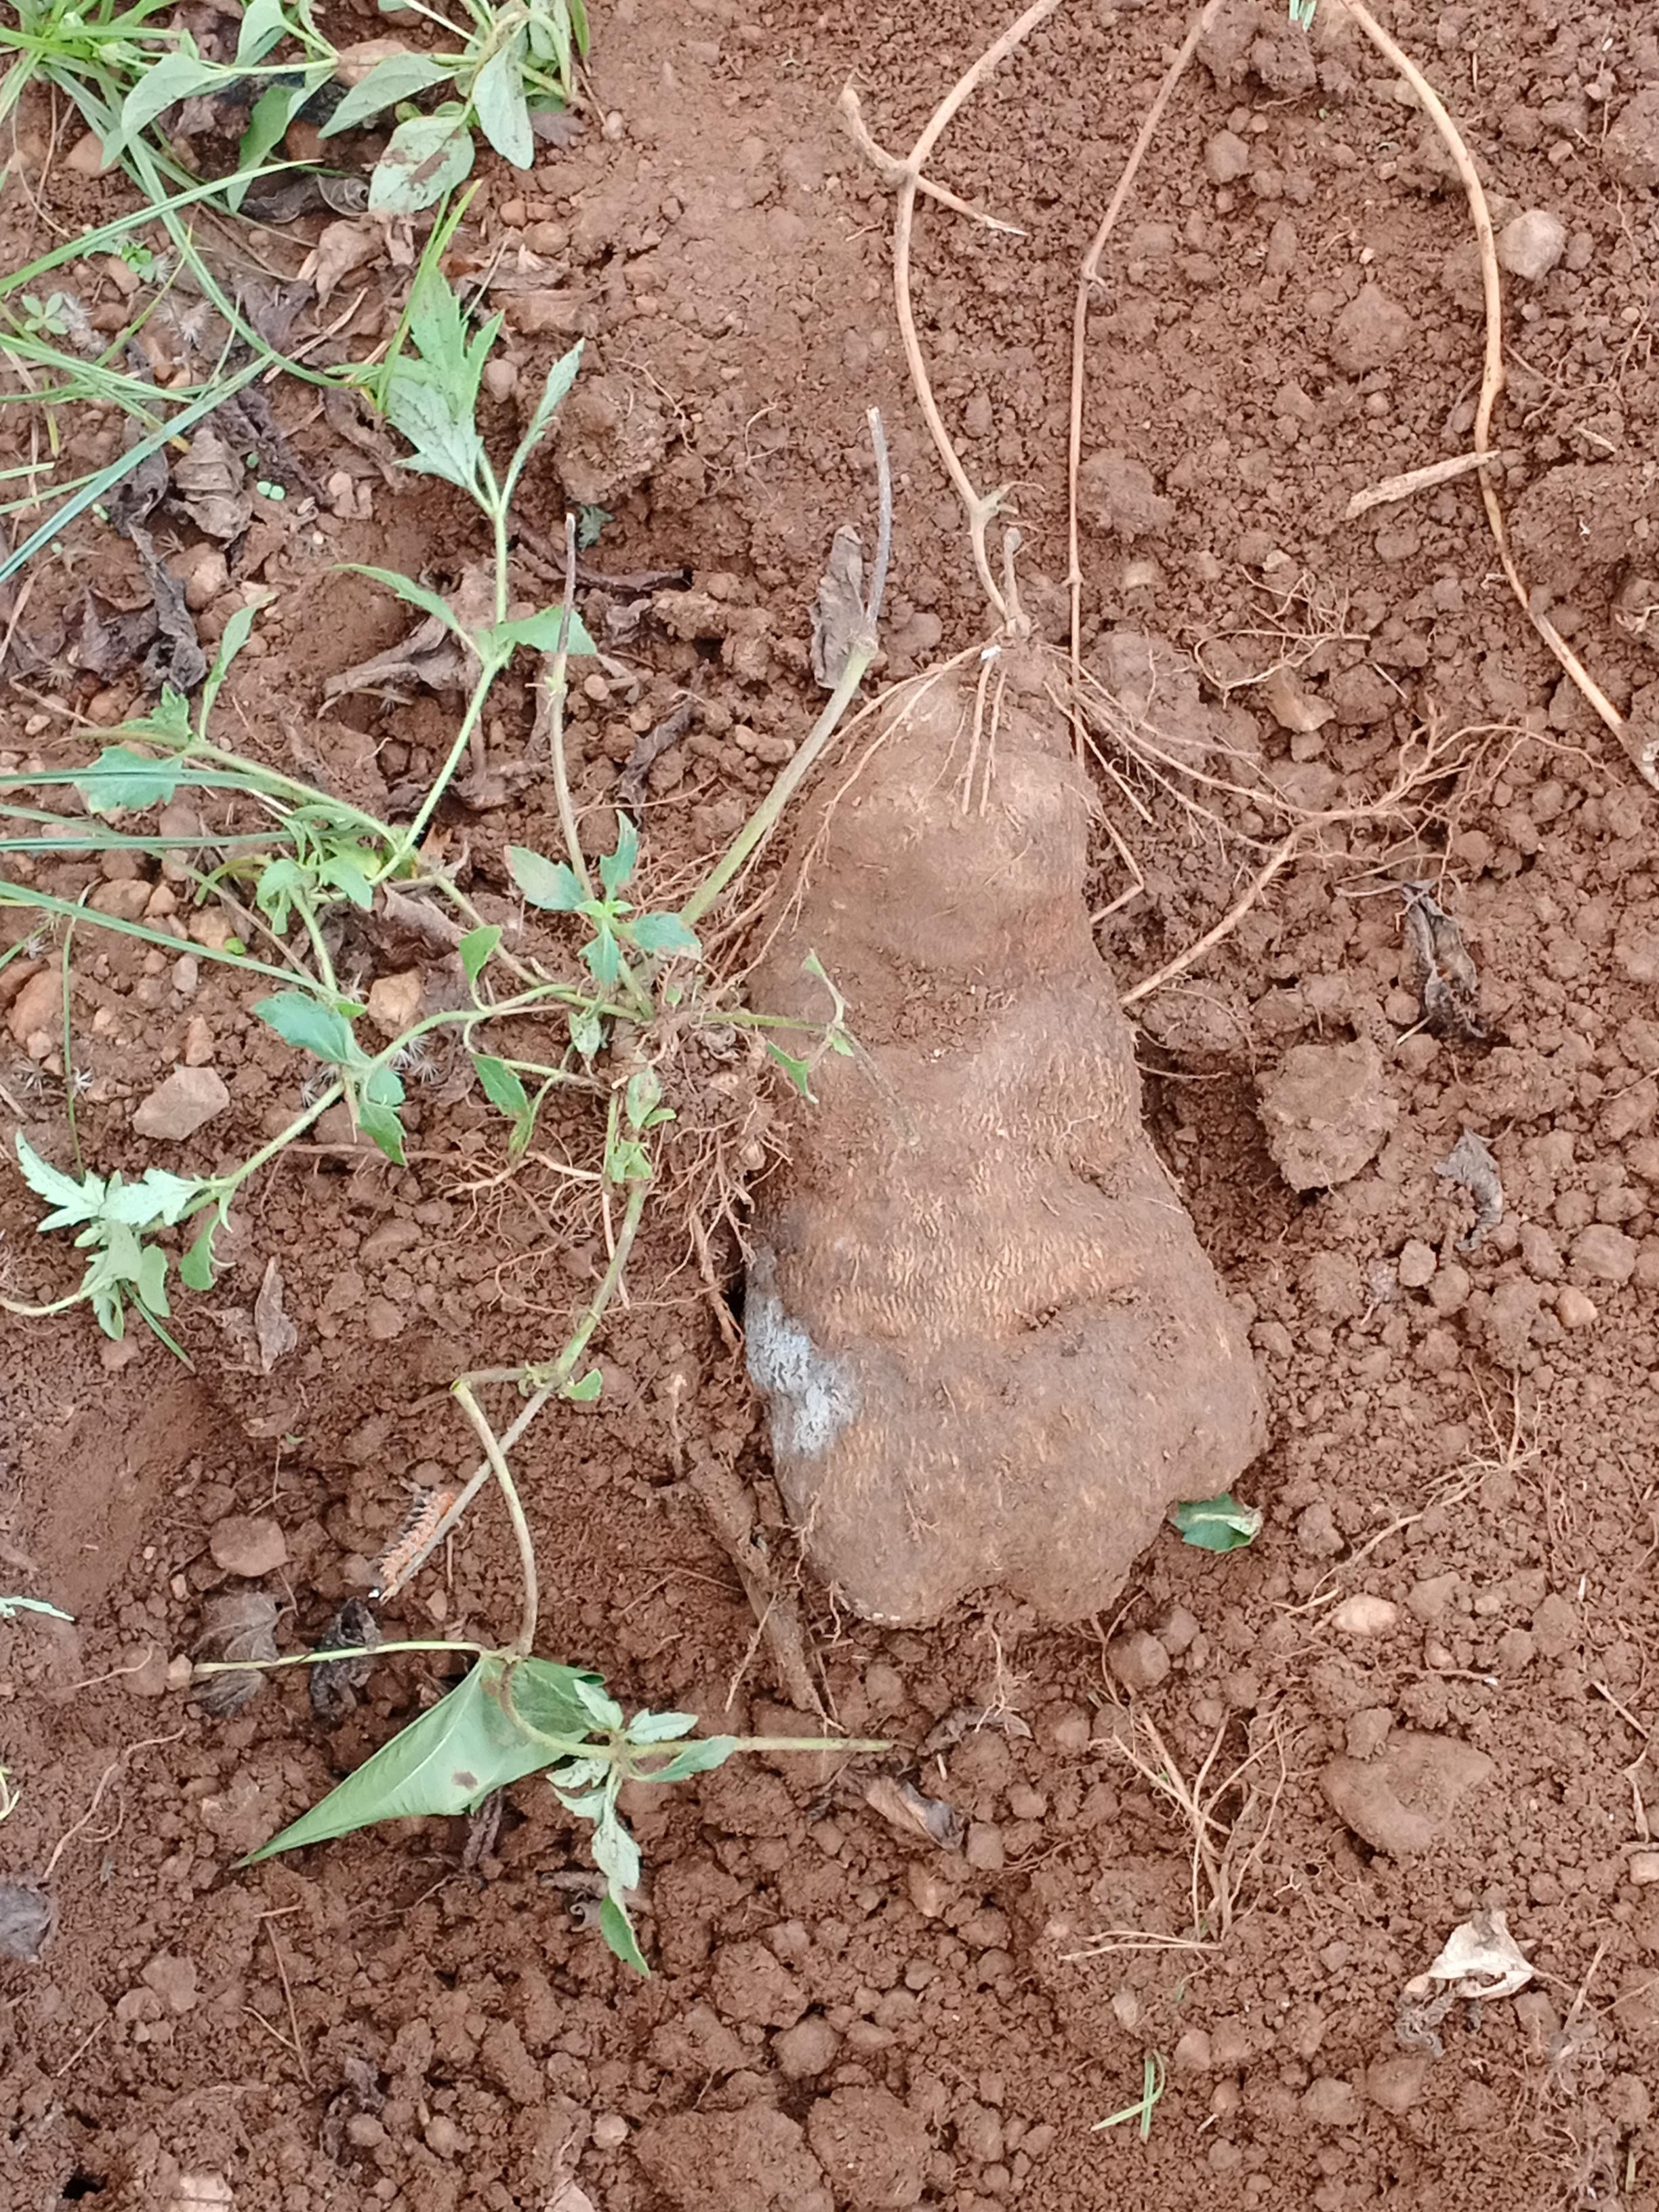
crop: yam
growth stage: harvest
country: Nigeria
